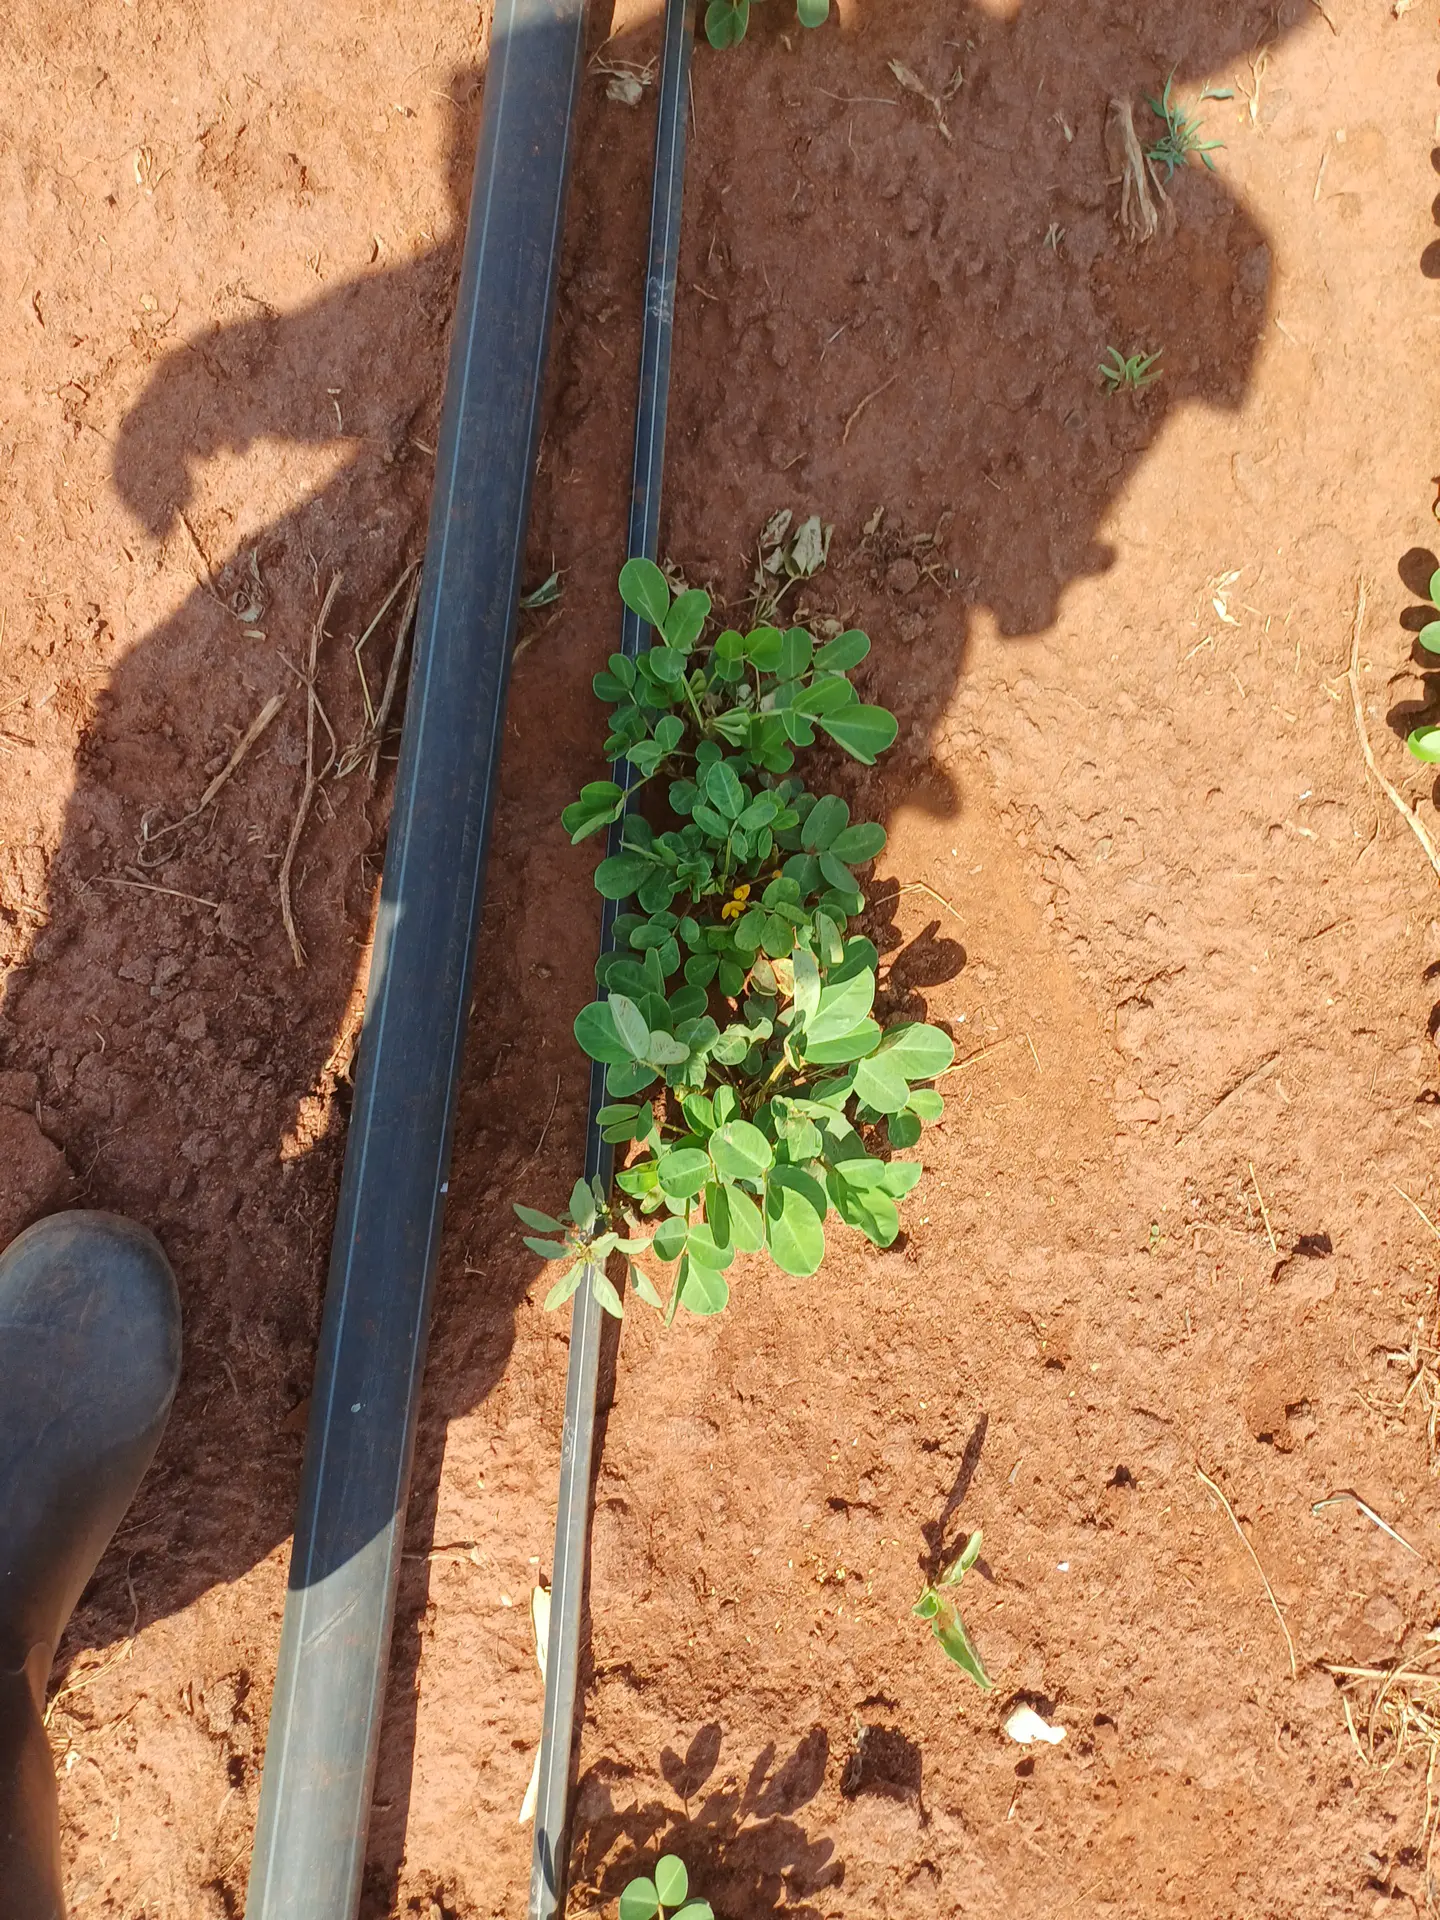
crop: groundnut
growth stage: vegetative
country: Kenya
